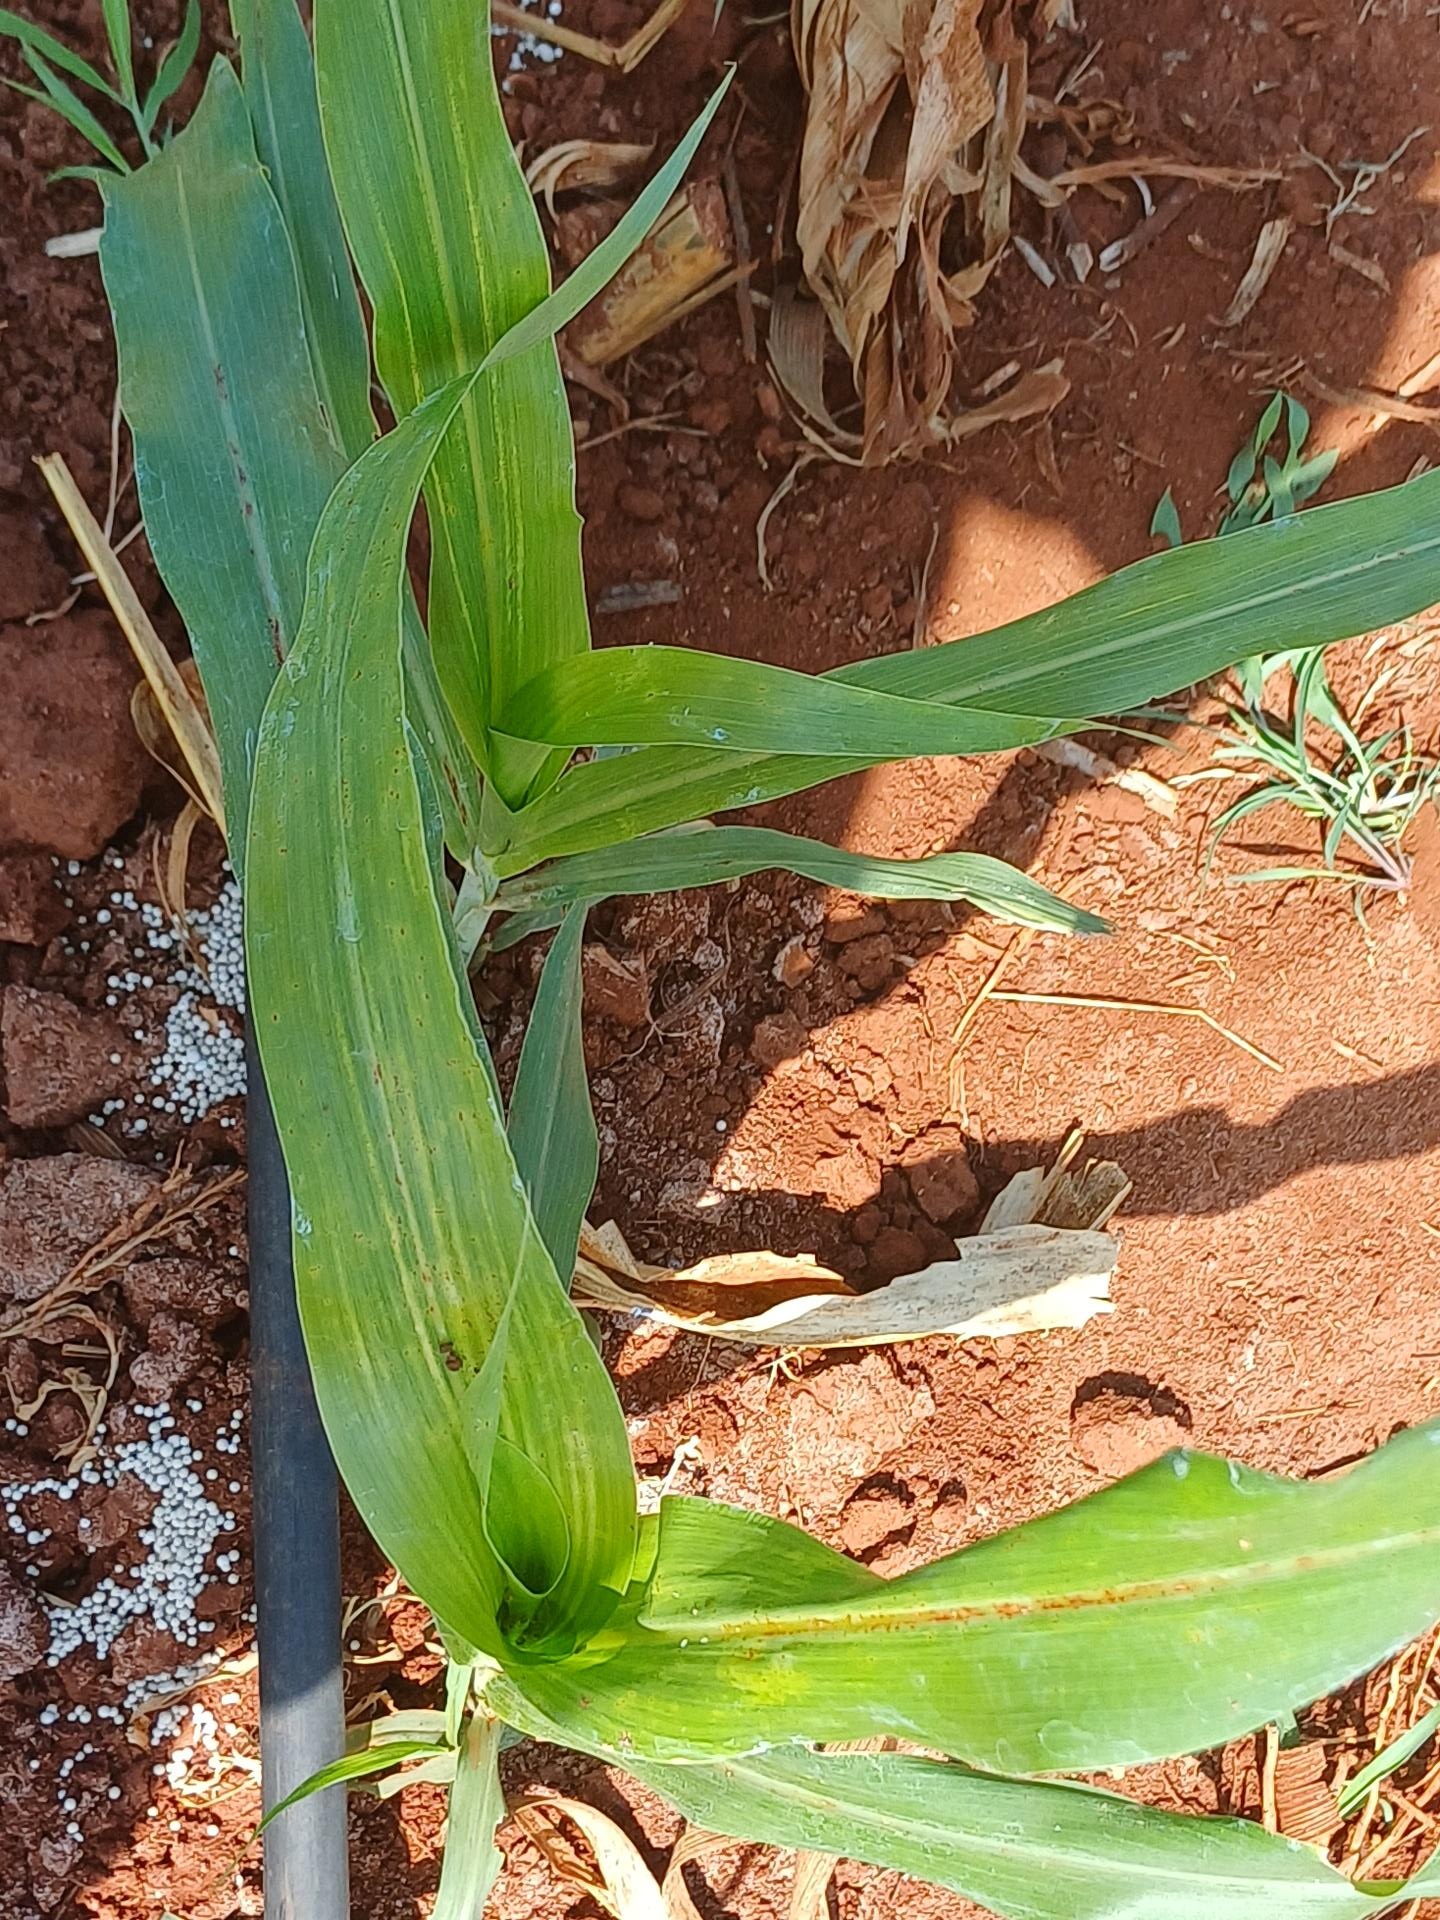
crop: sorghum
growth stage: vegetative
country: Kenya
